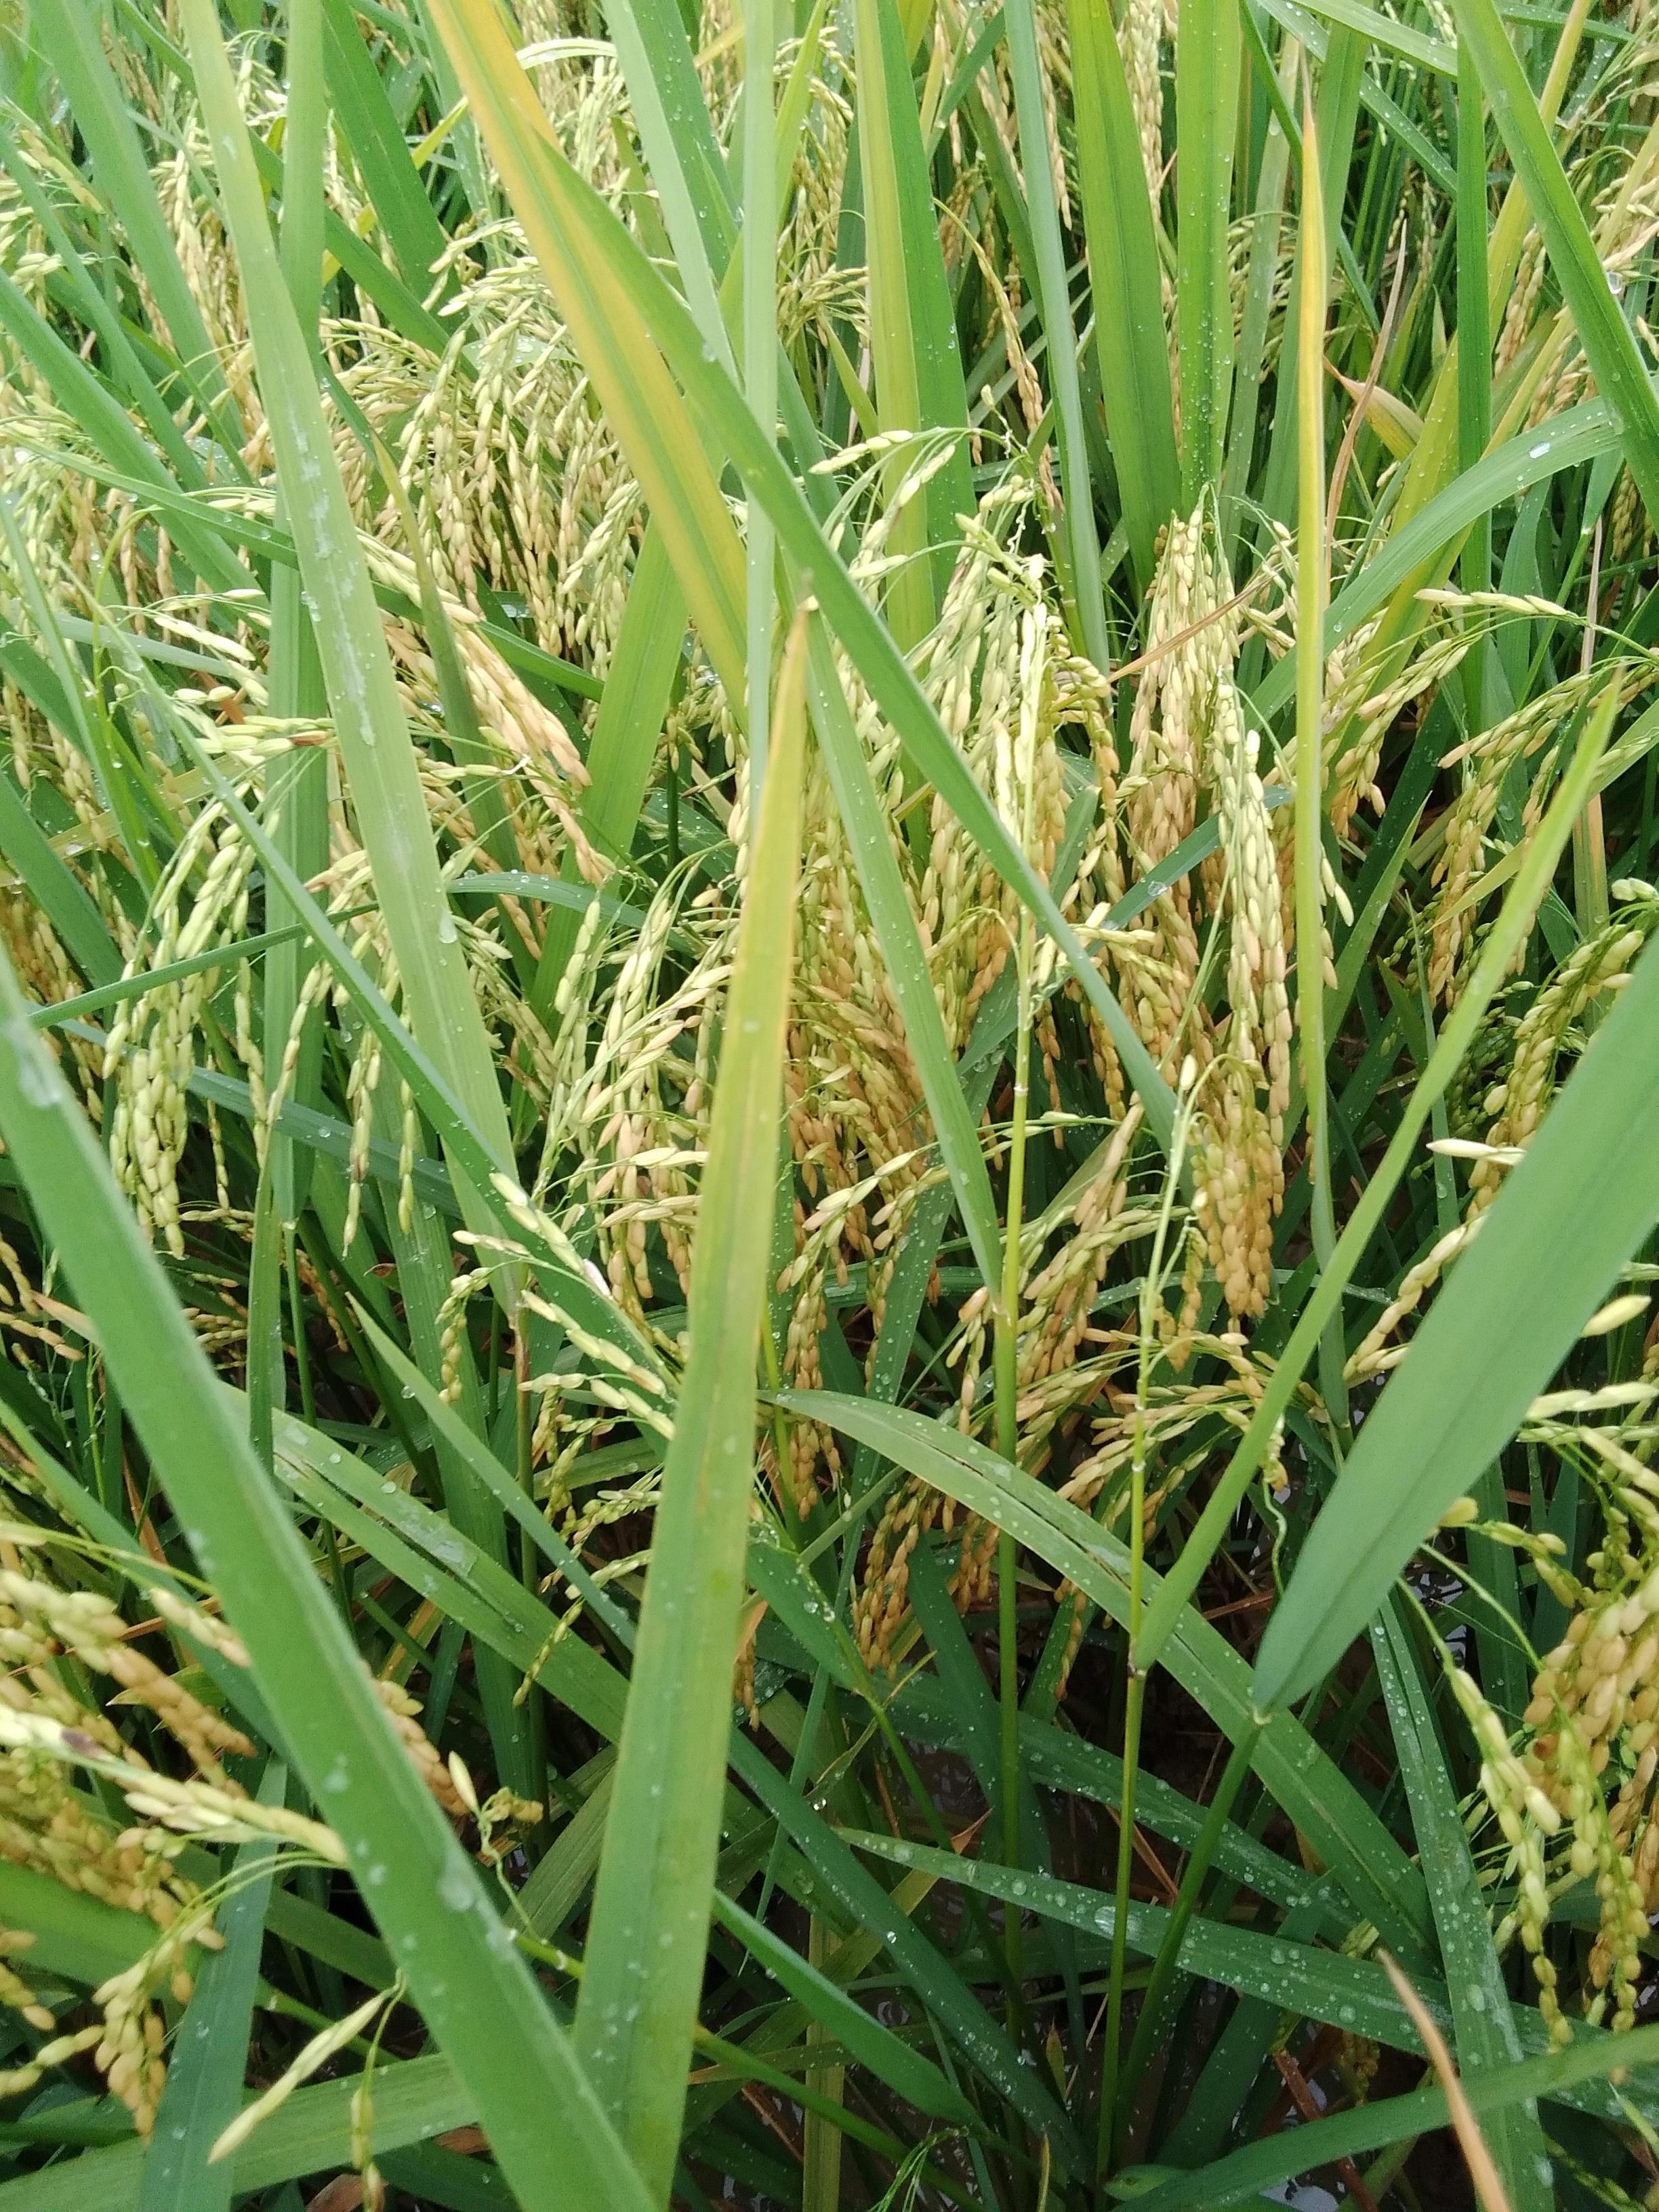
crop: rice
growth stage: ripening
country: Nigeria
